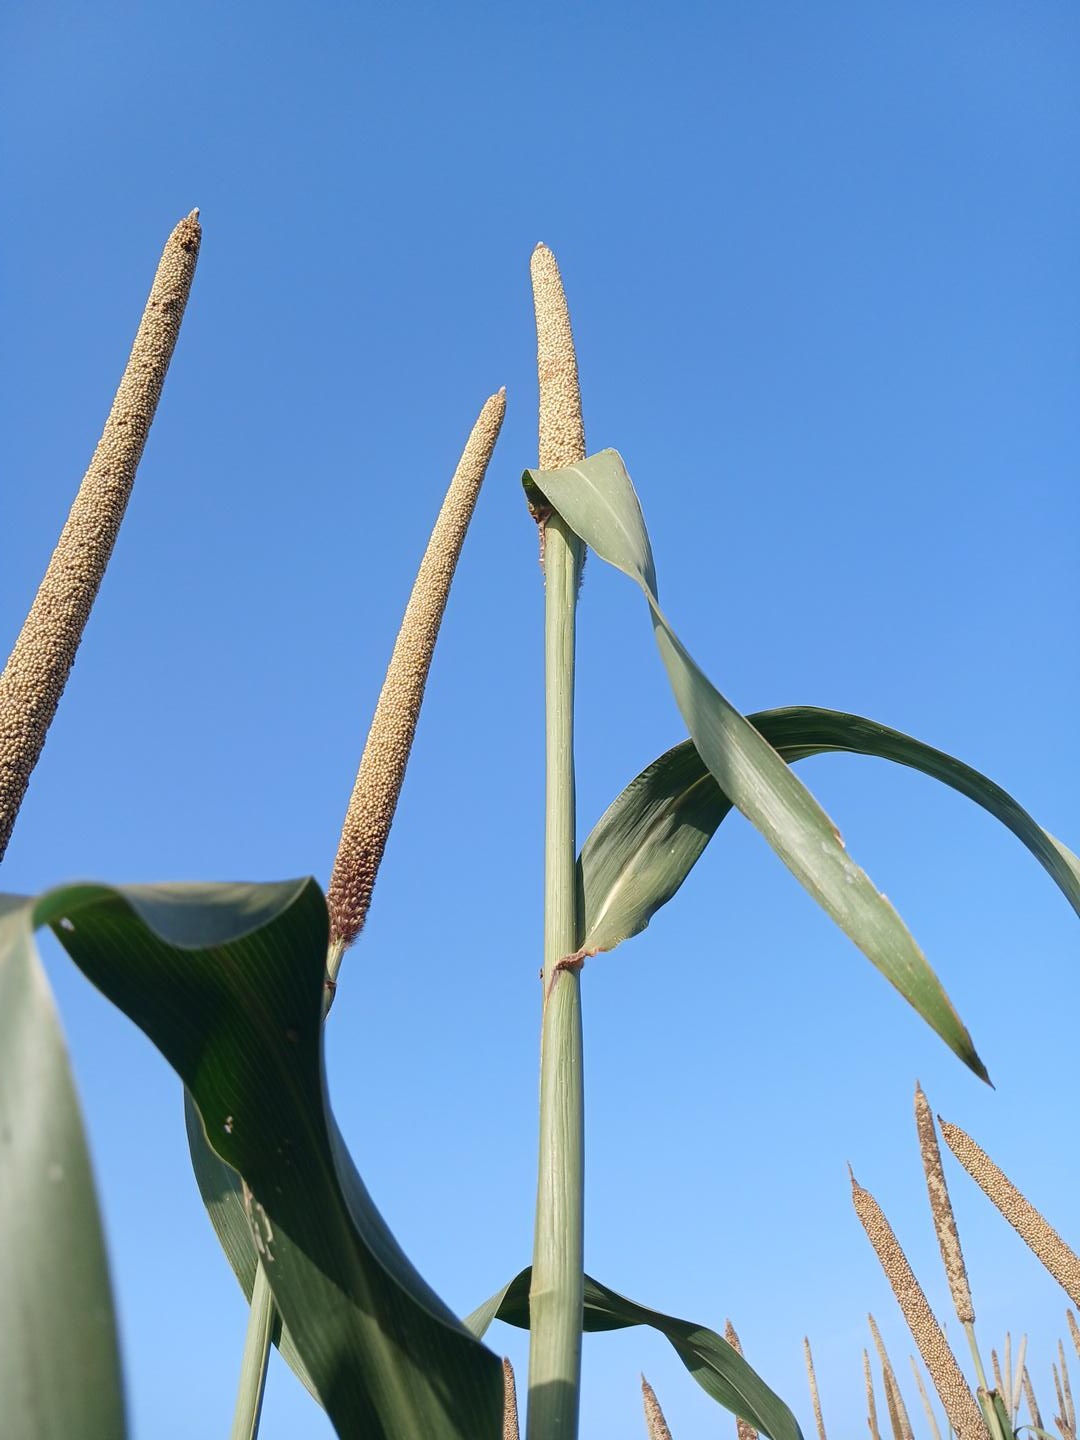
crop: pearl millet
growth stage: maturity
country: Senegal
